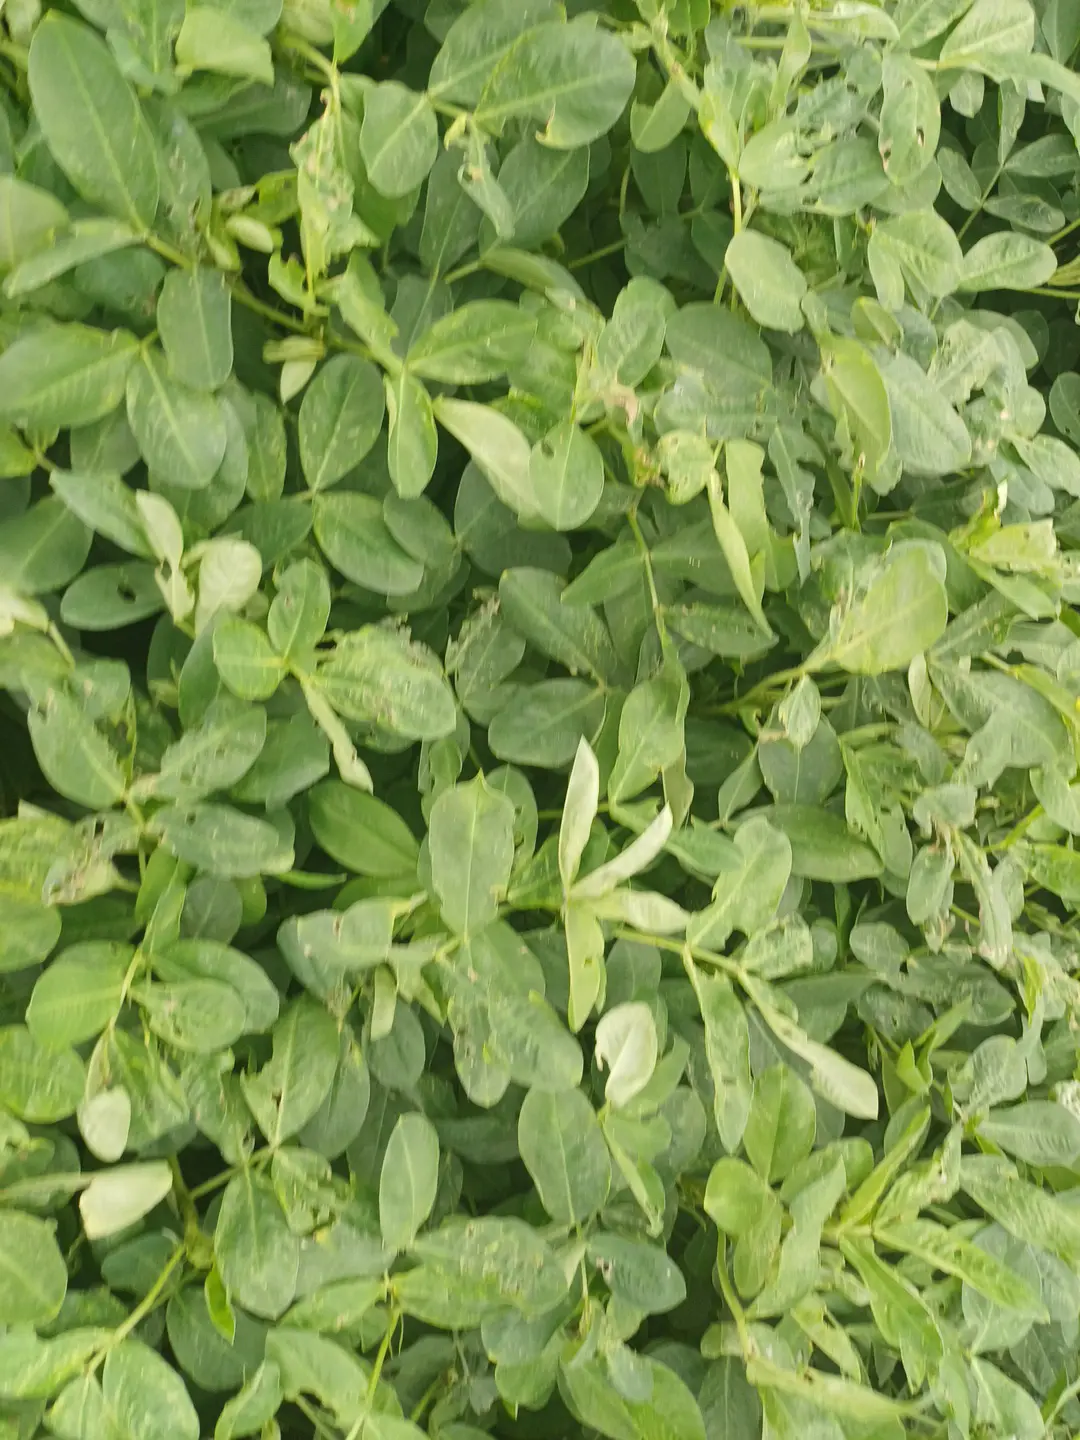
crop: groundnut
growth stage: pegging
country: Kenya
